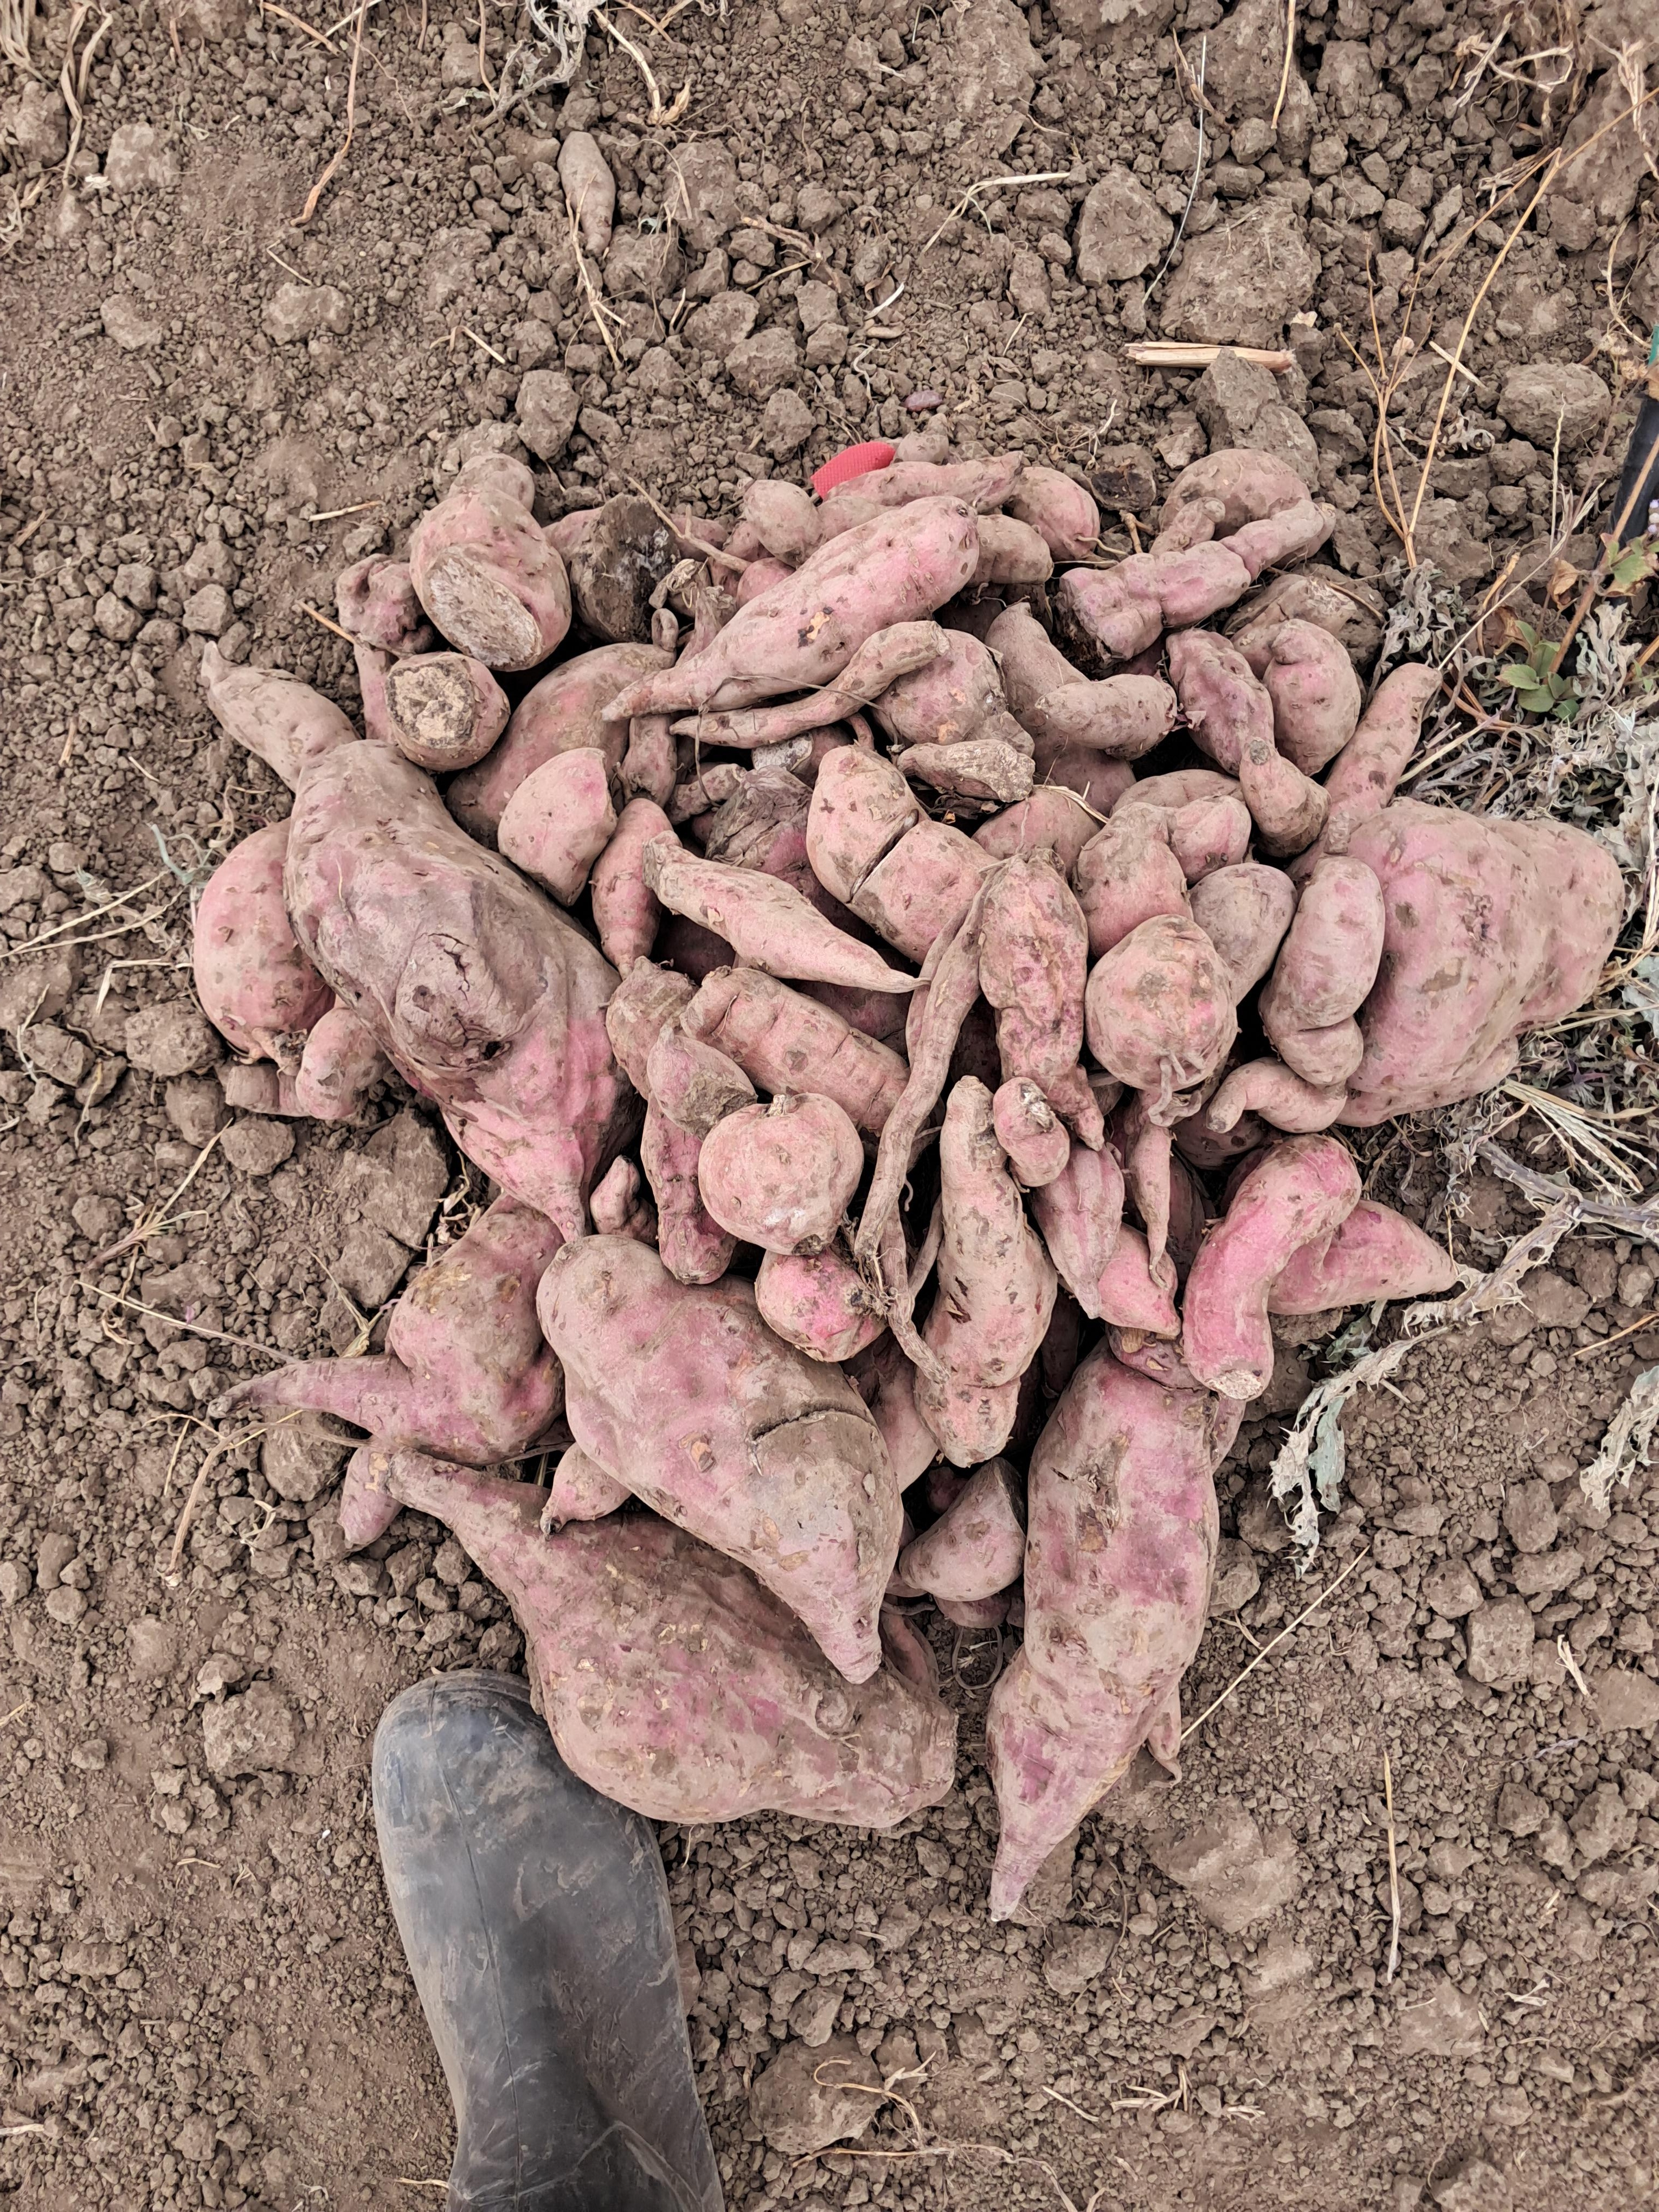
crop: sweet potato
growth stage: harvest maturity
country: Tanzania
